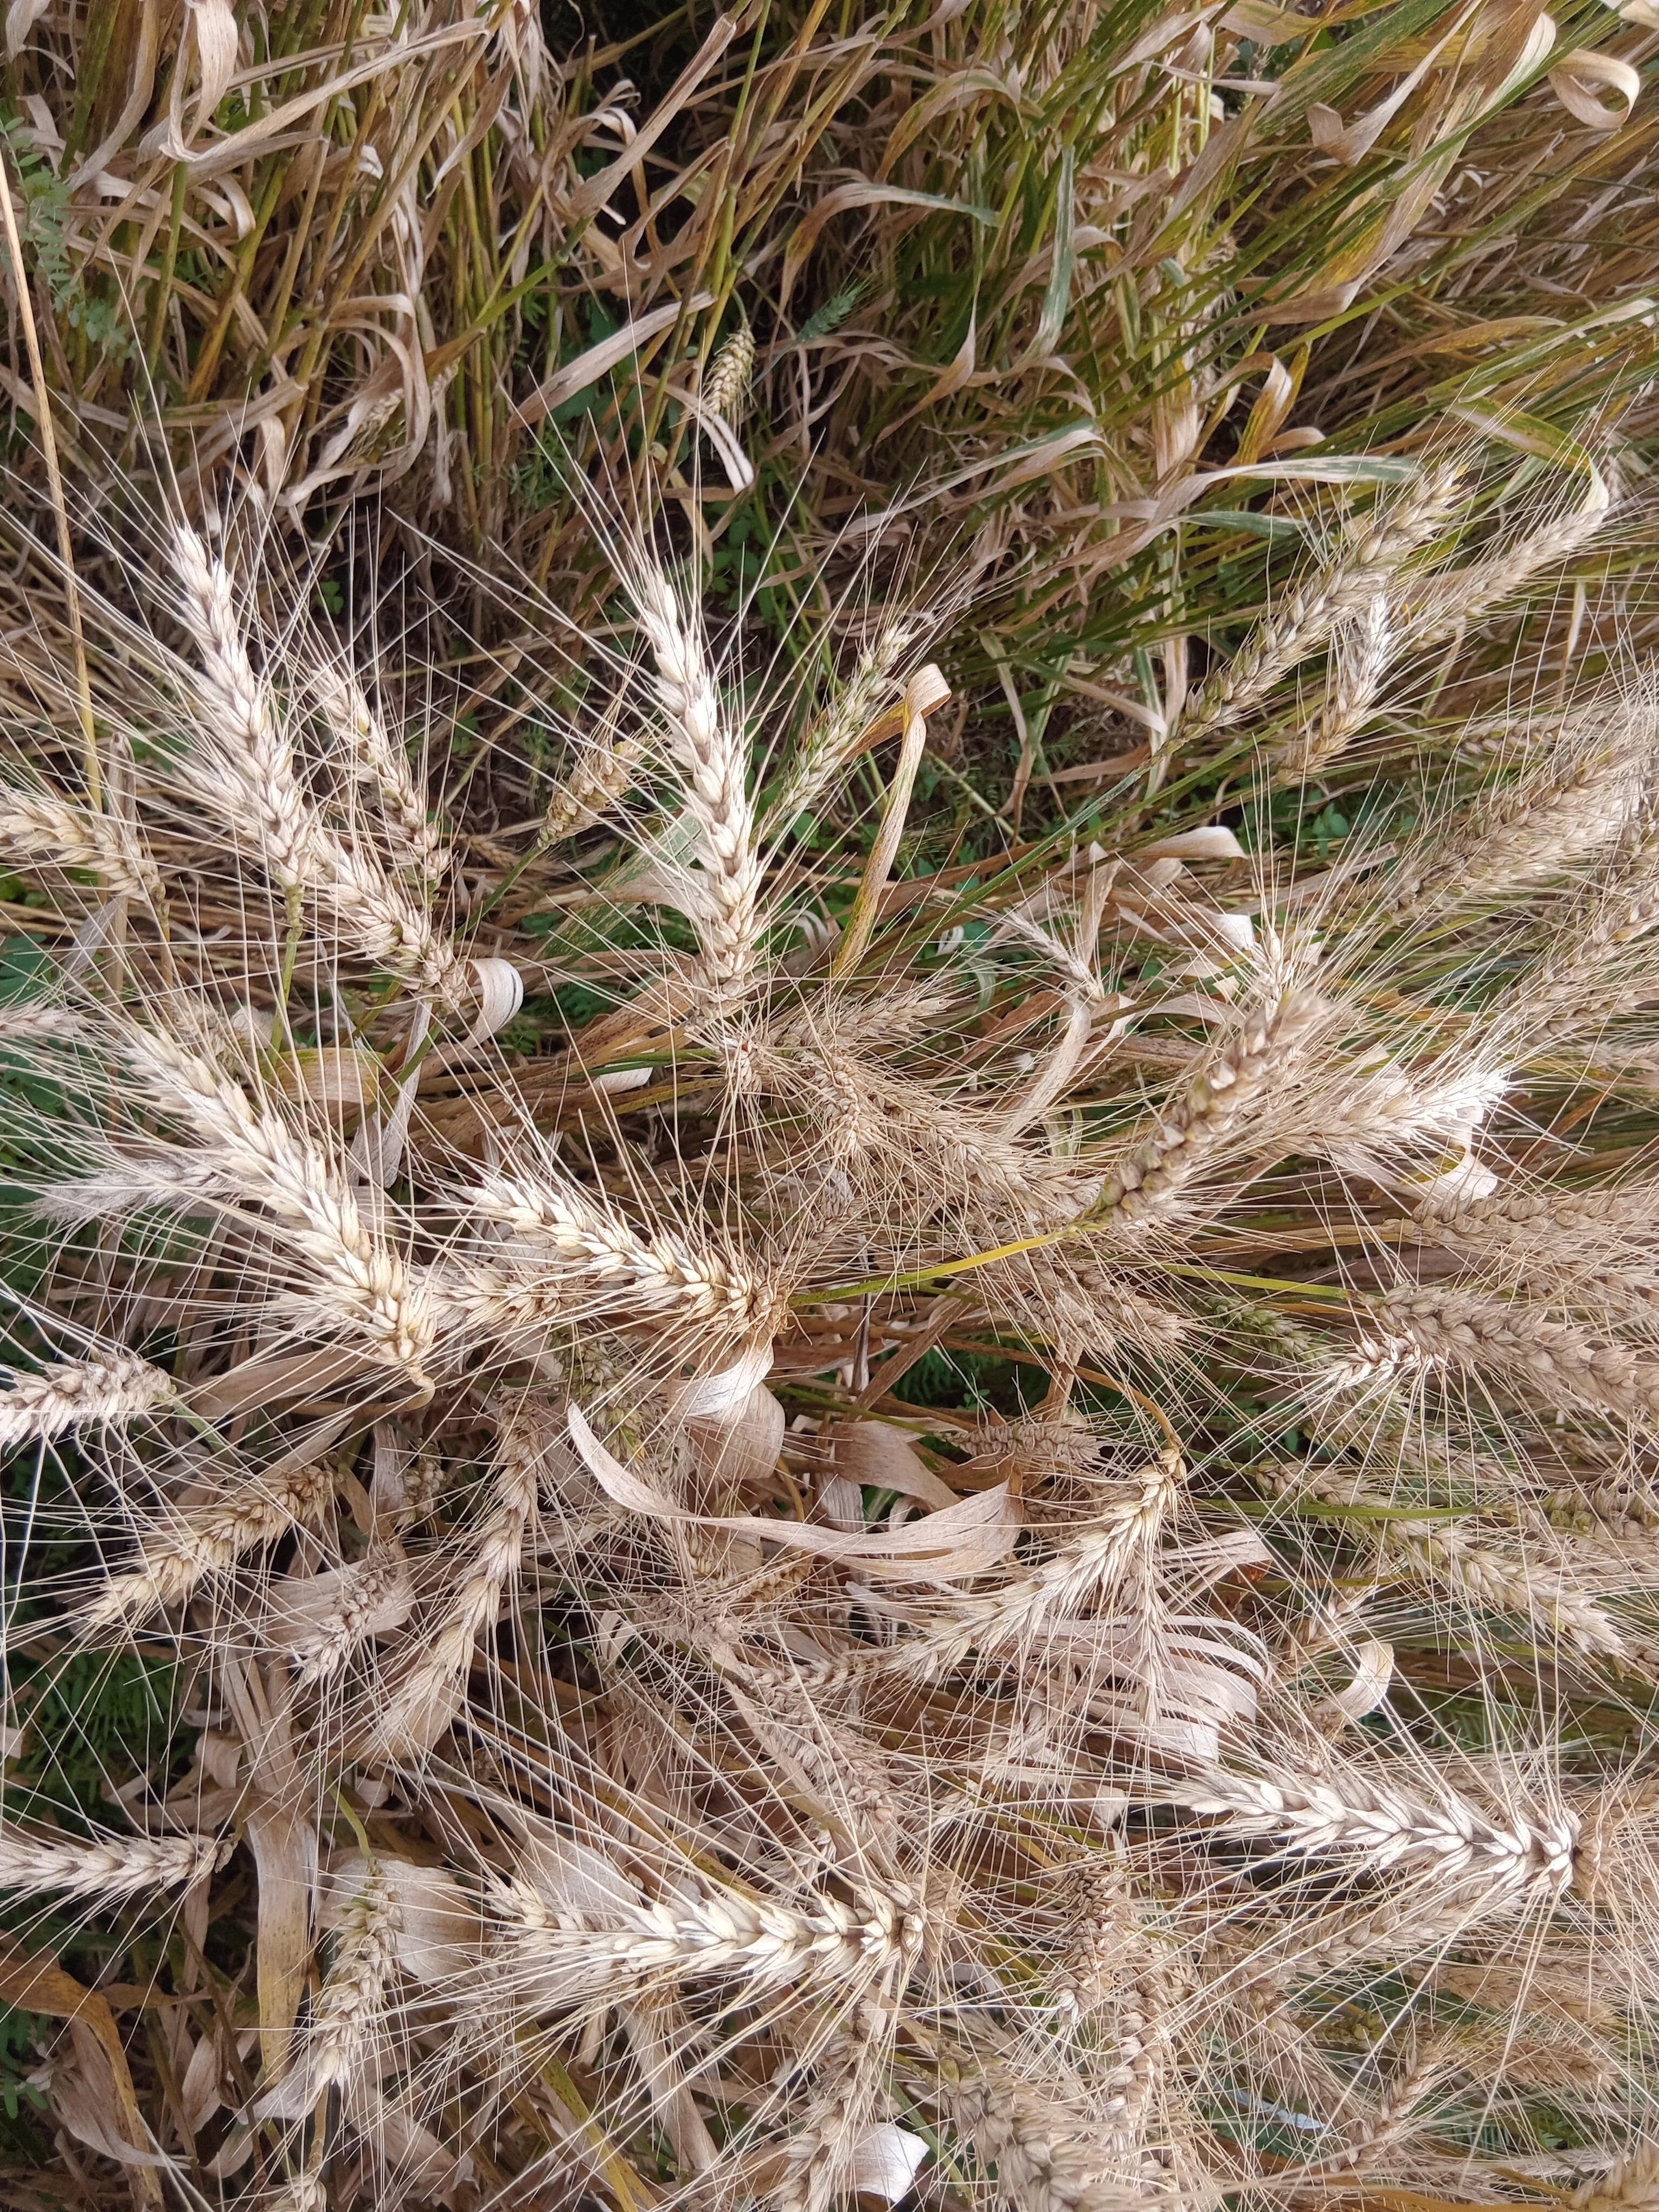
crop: wheat
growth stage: maturity
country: Kenya
